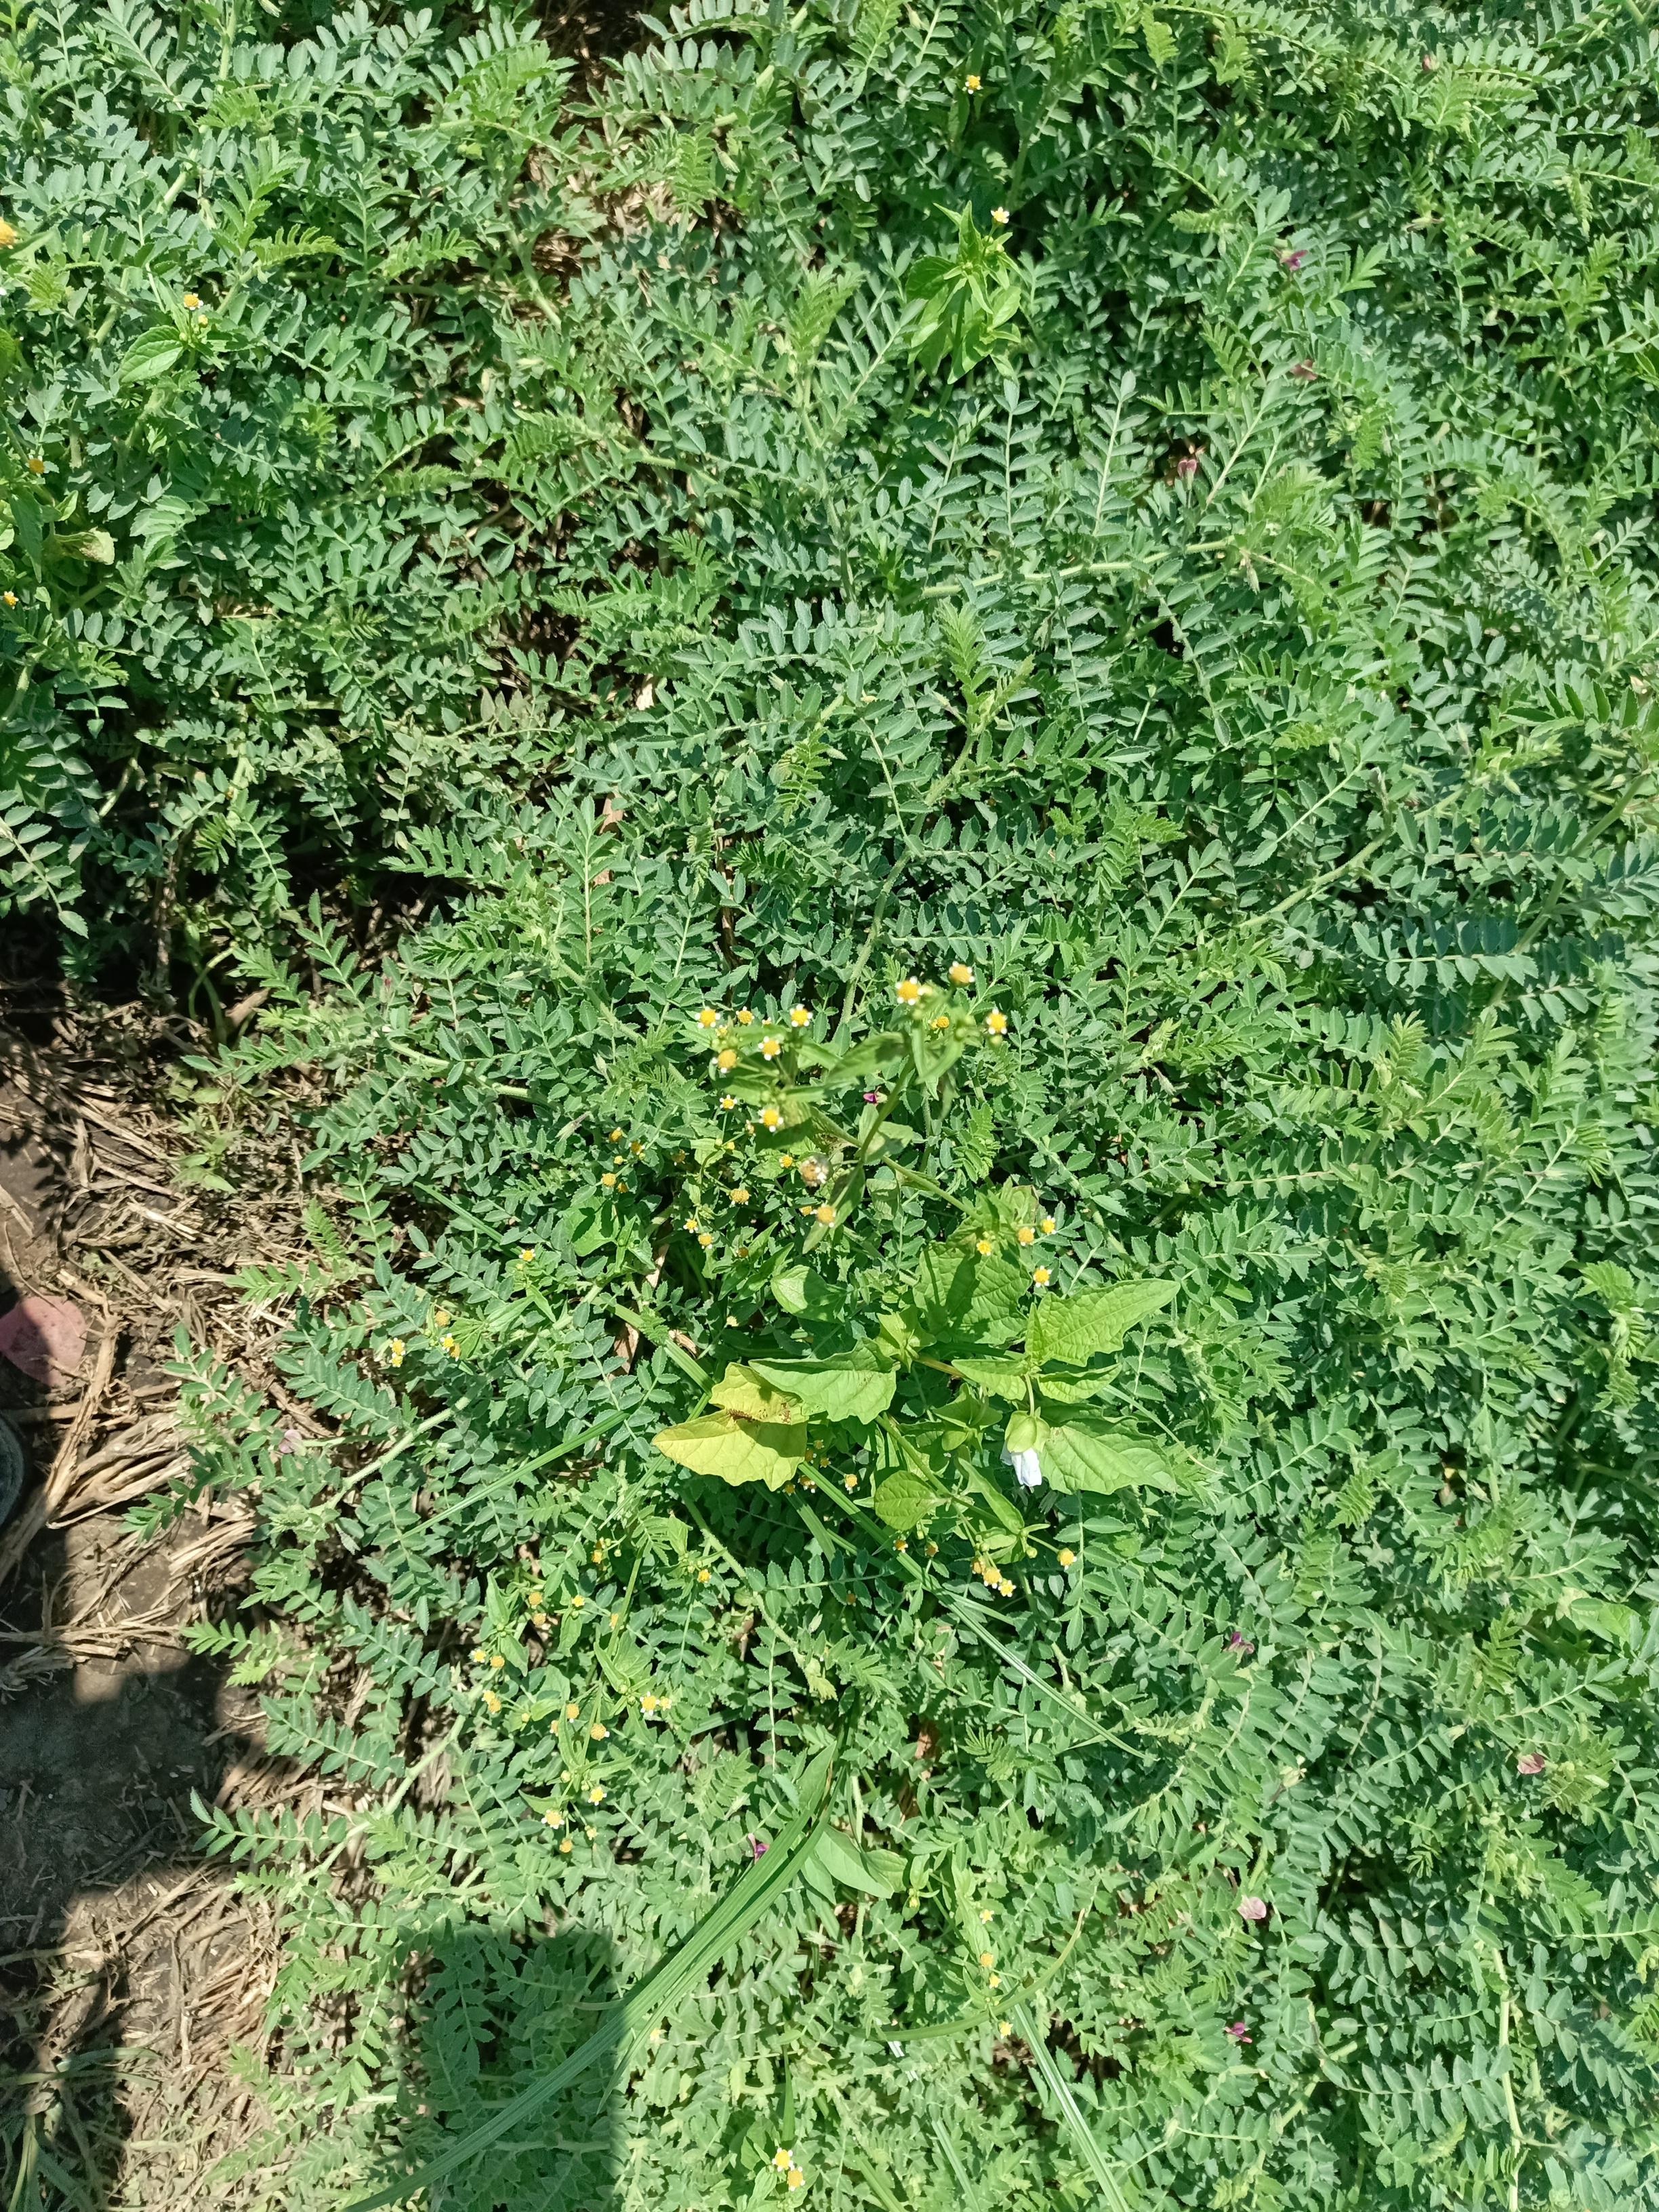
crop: chickpea
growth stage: development pod
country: Tanzania
